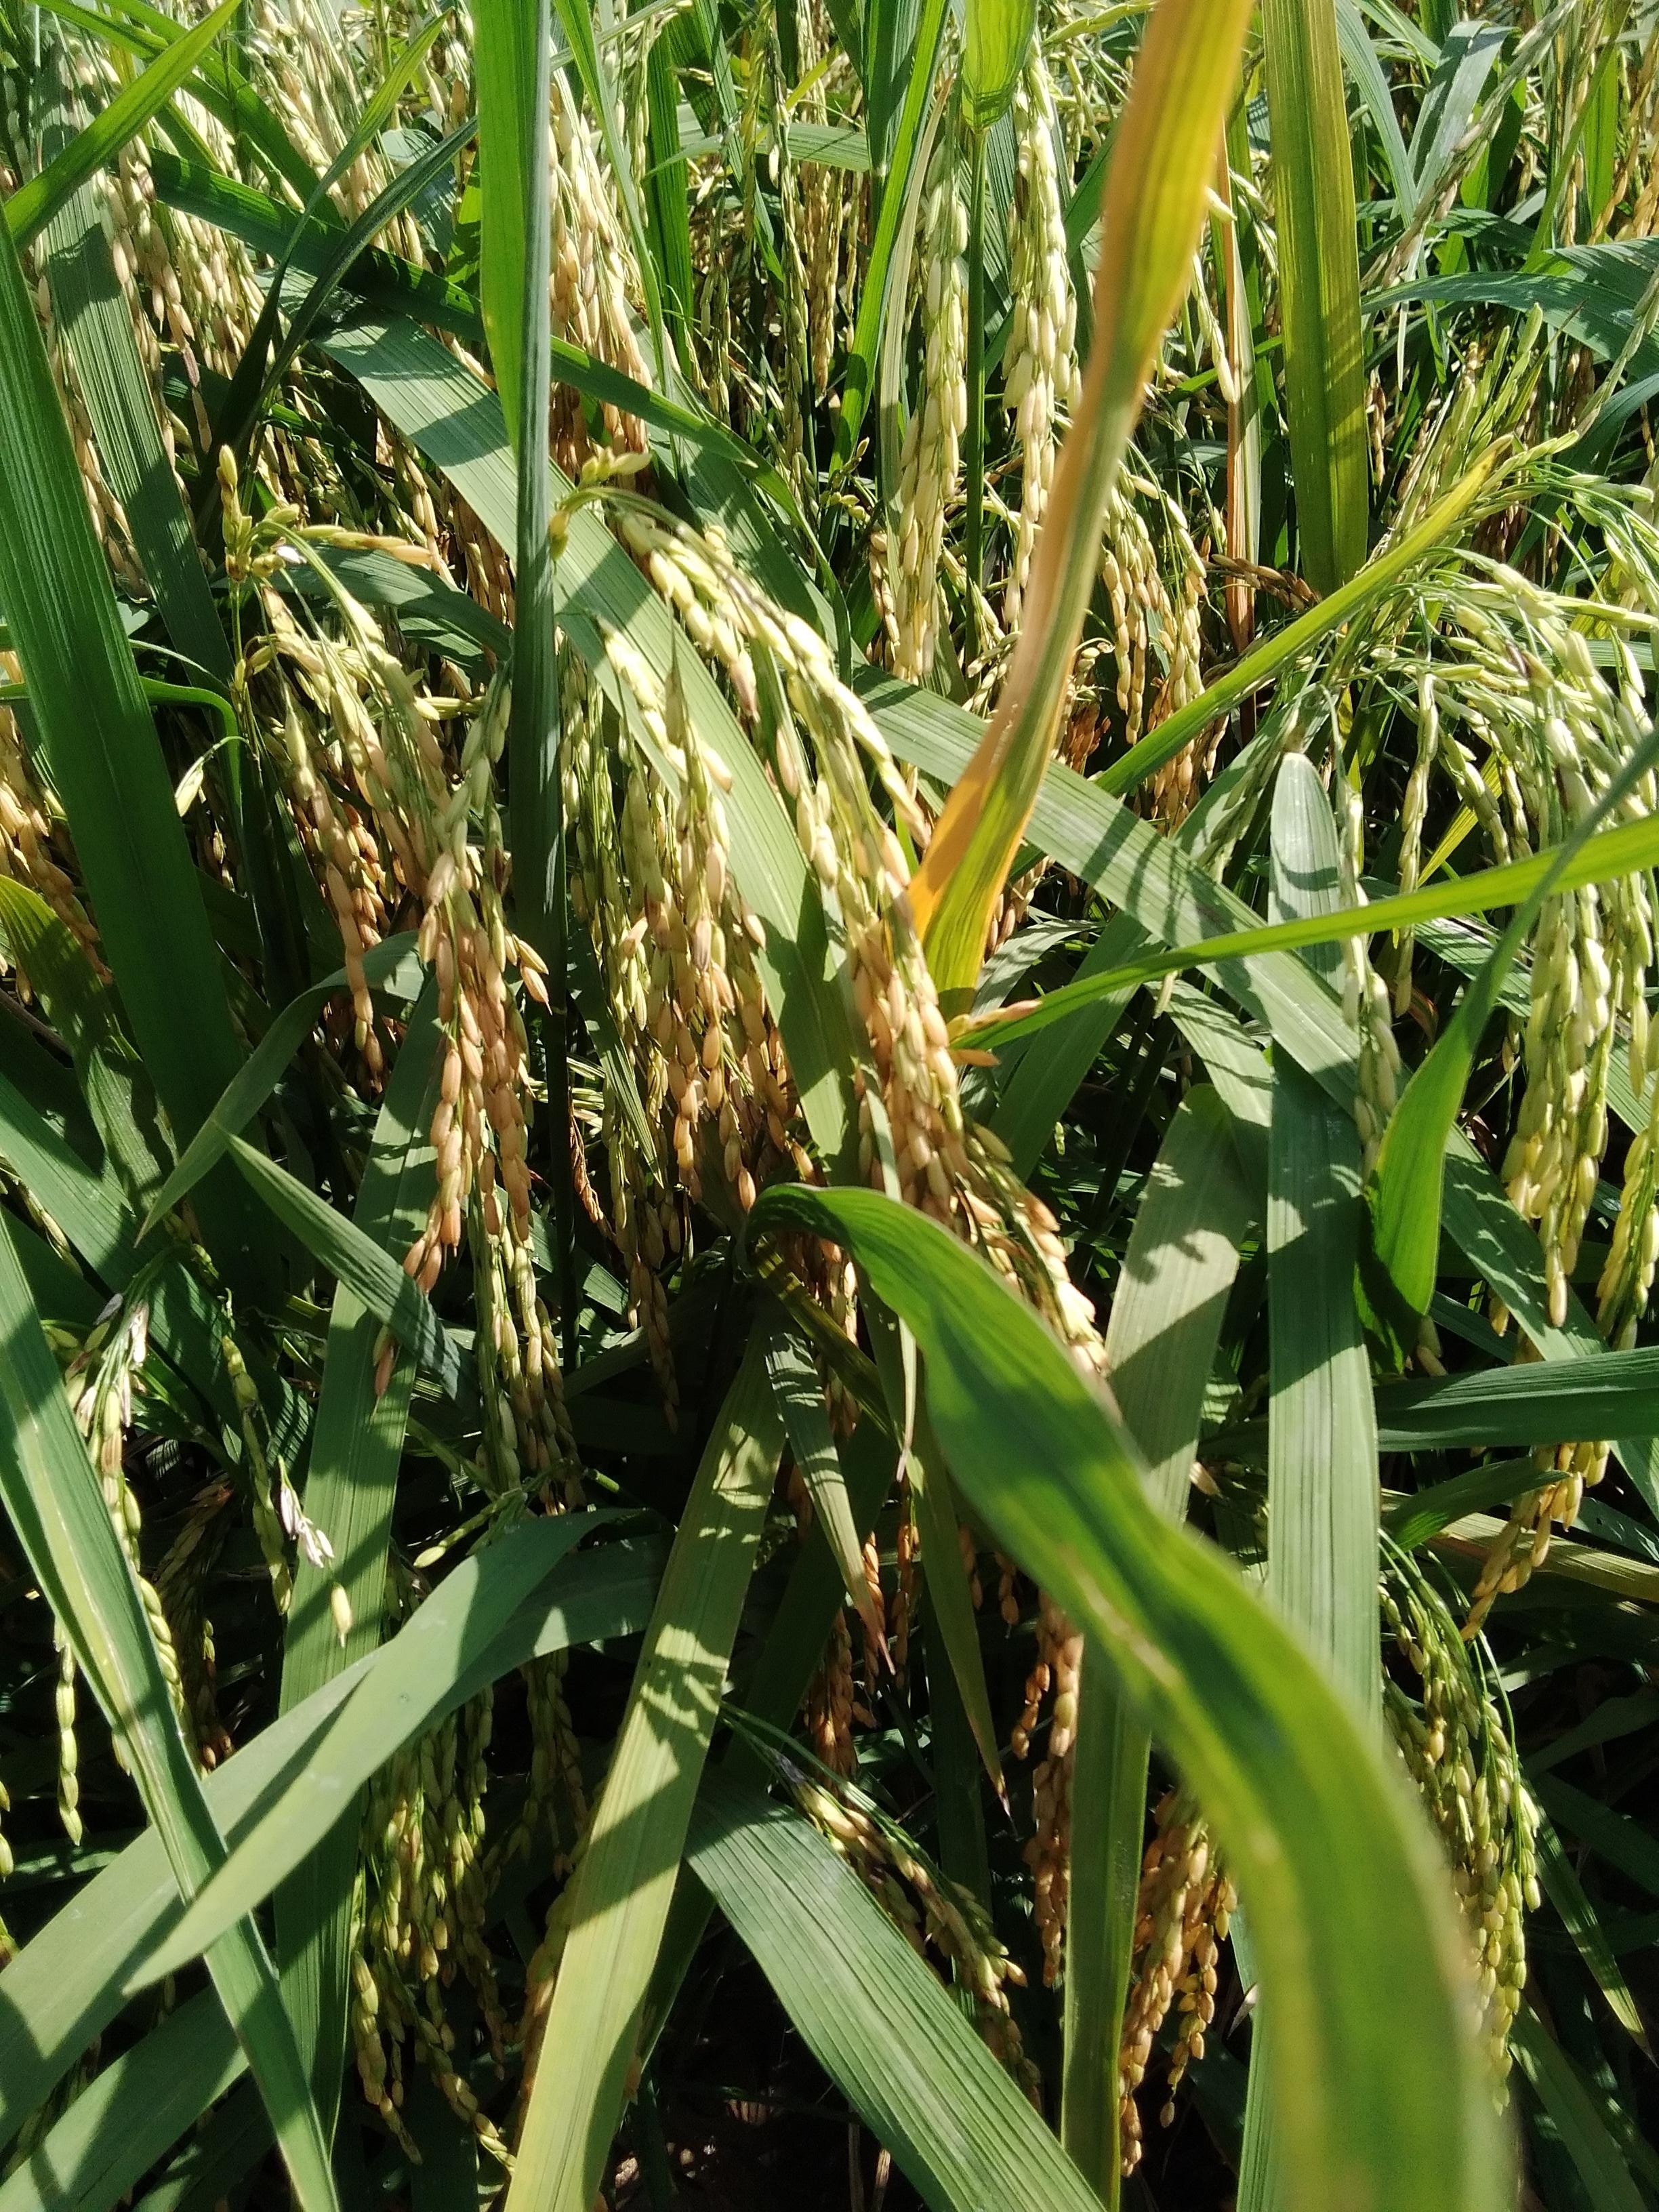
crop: rice
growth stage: ripening
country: Nigeria
